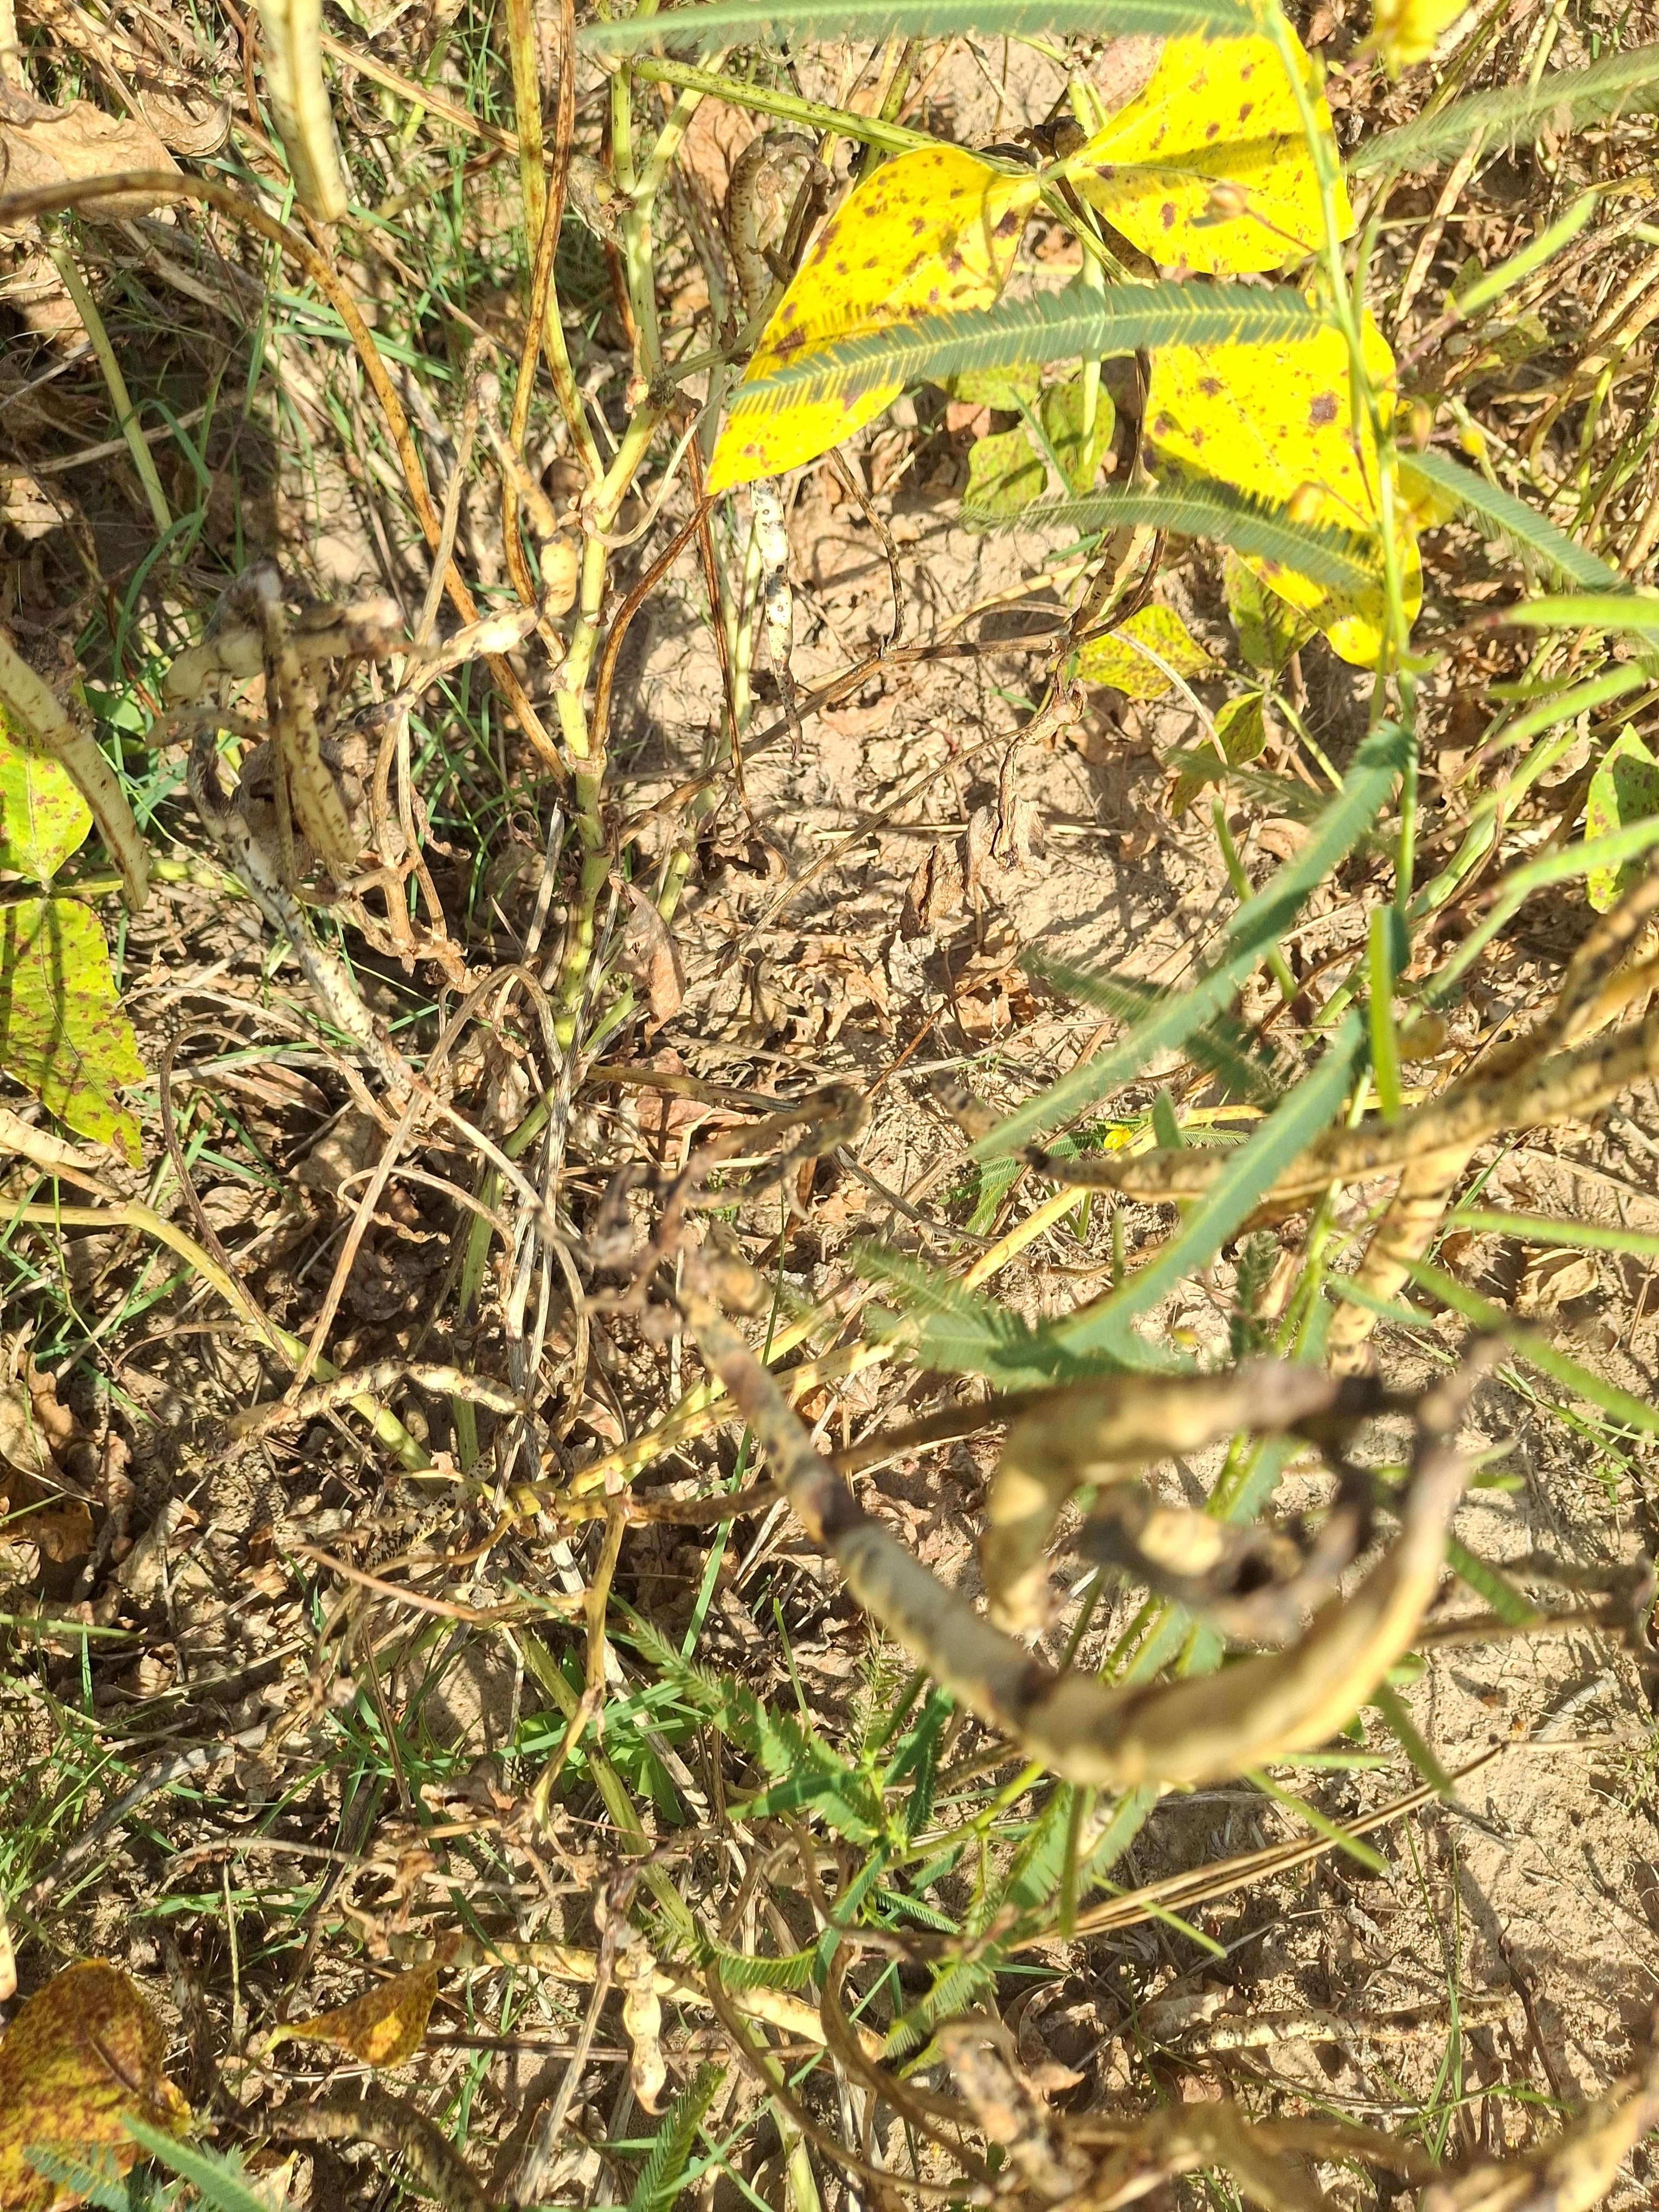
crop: cowpea
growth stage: maturity
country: Nigeria
